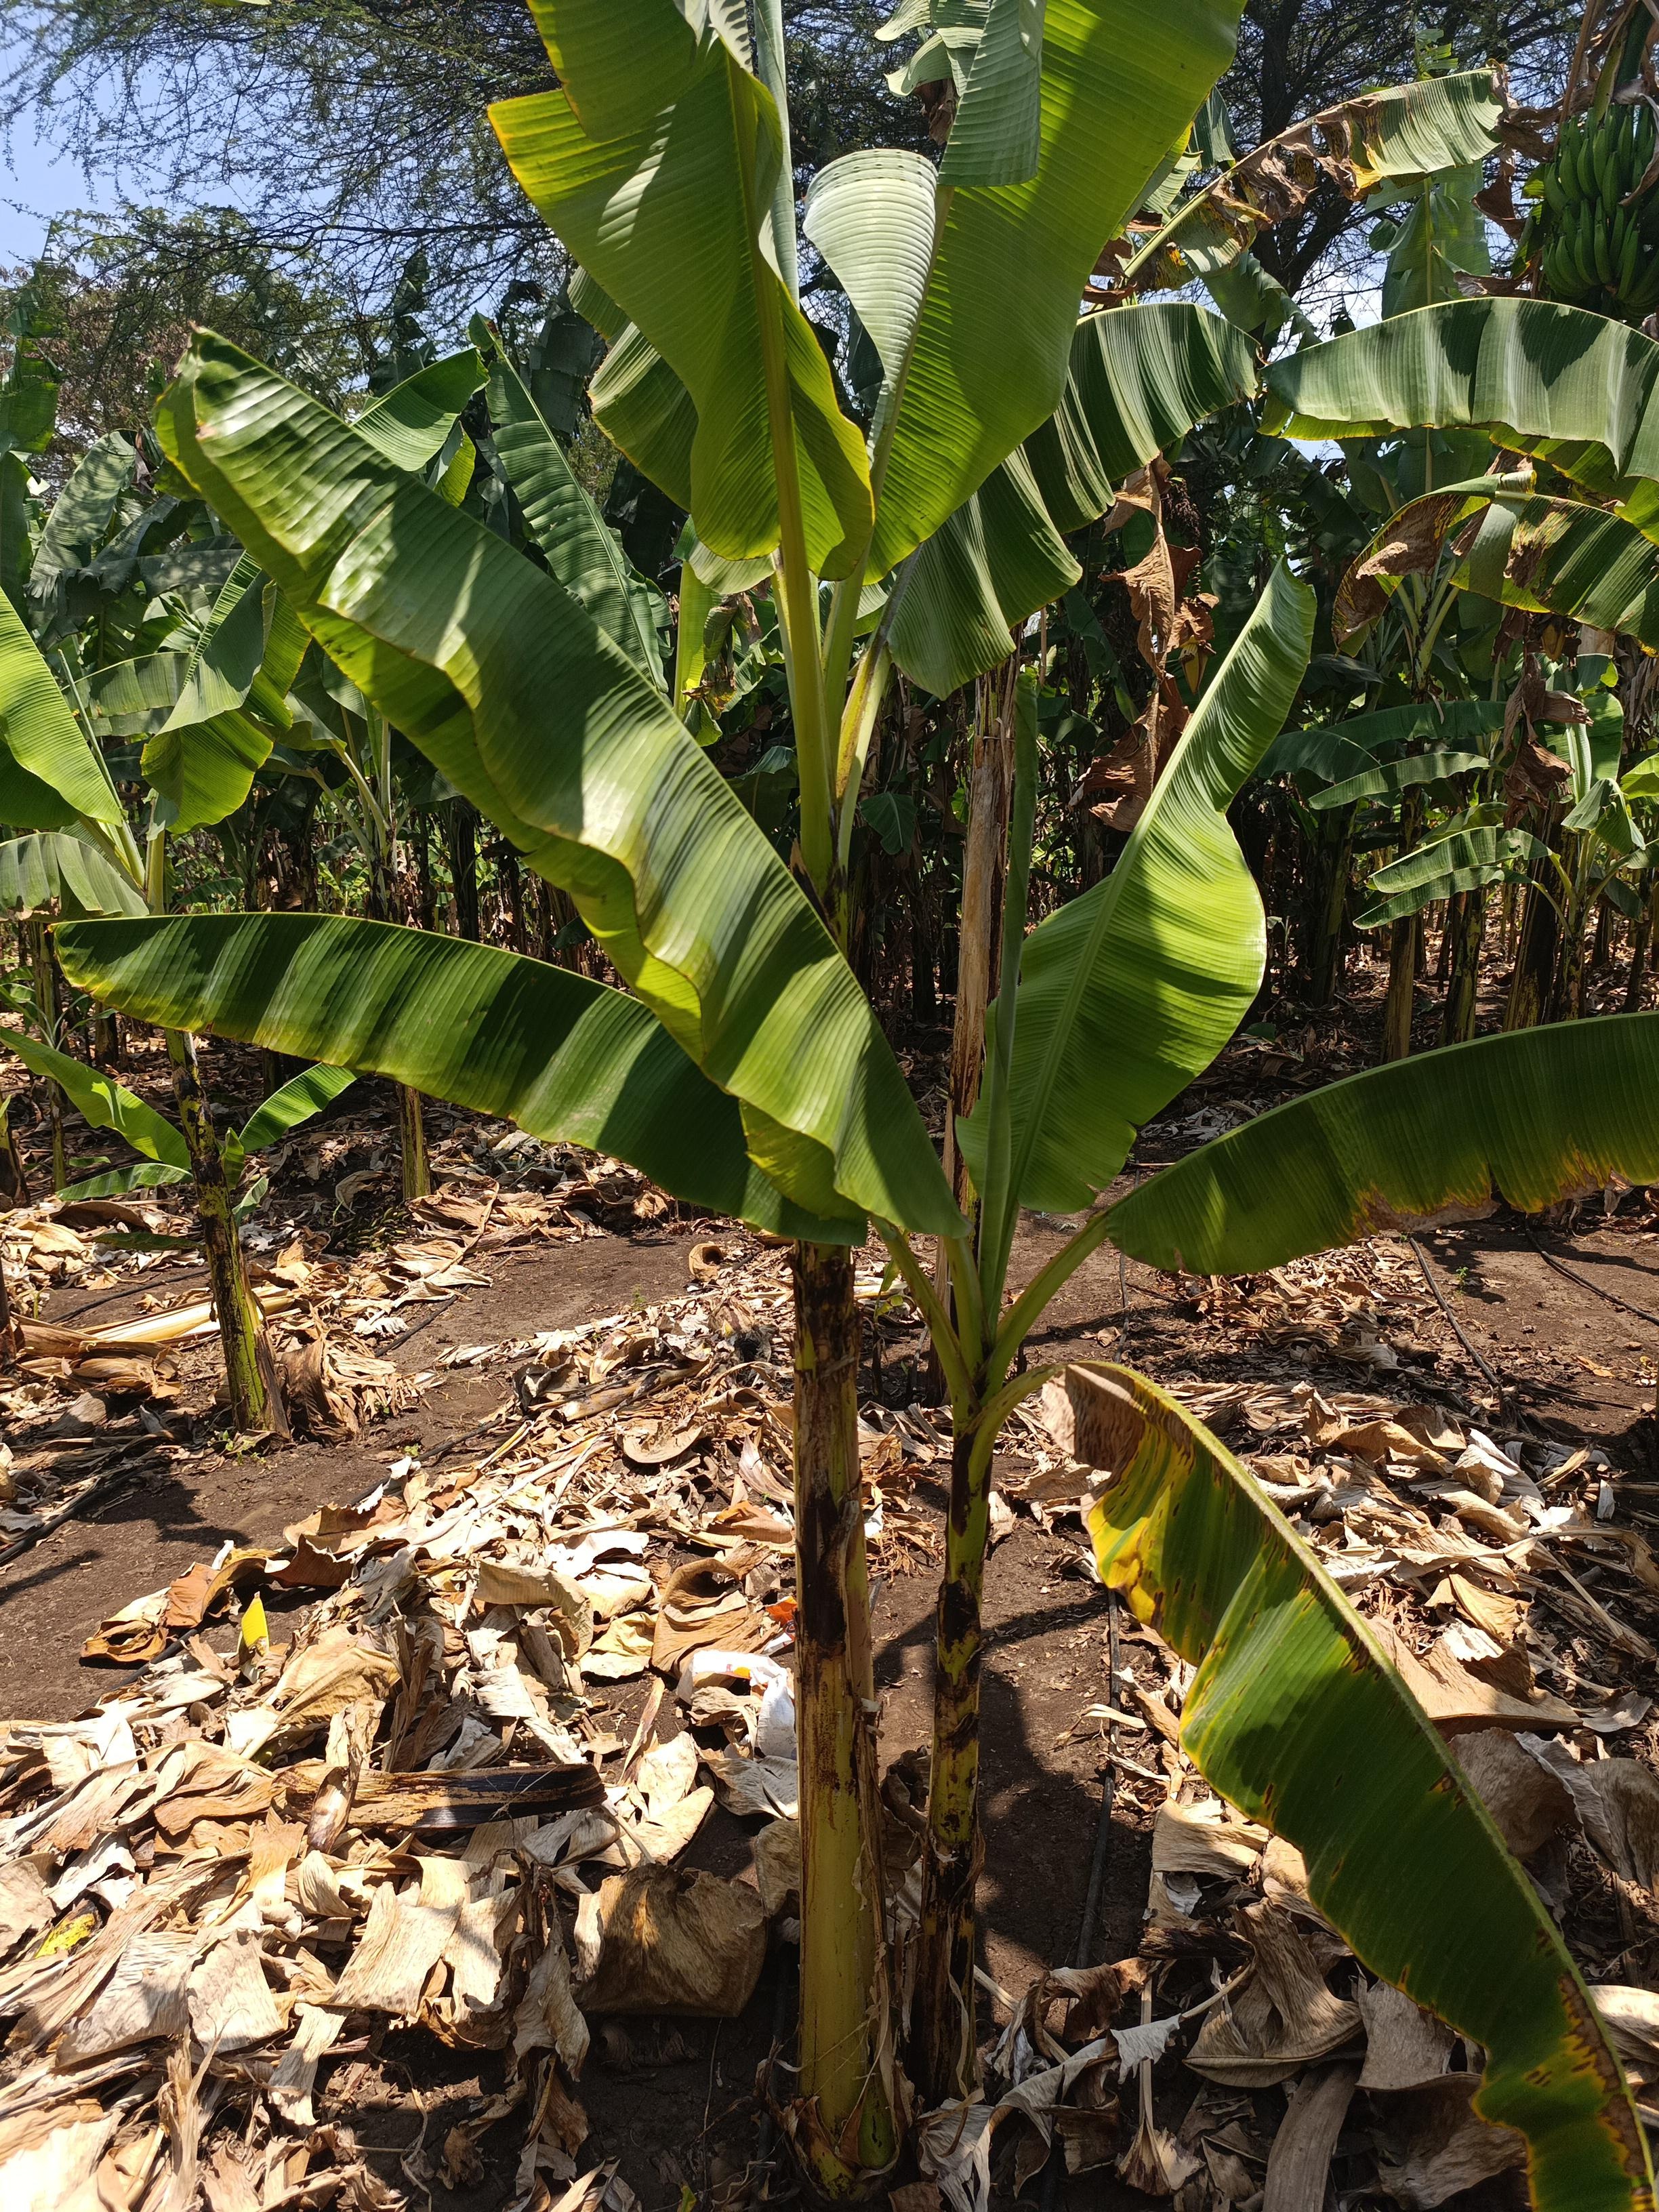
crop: banana
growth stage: vegetative
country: Tanzania
